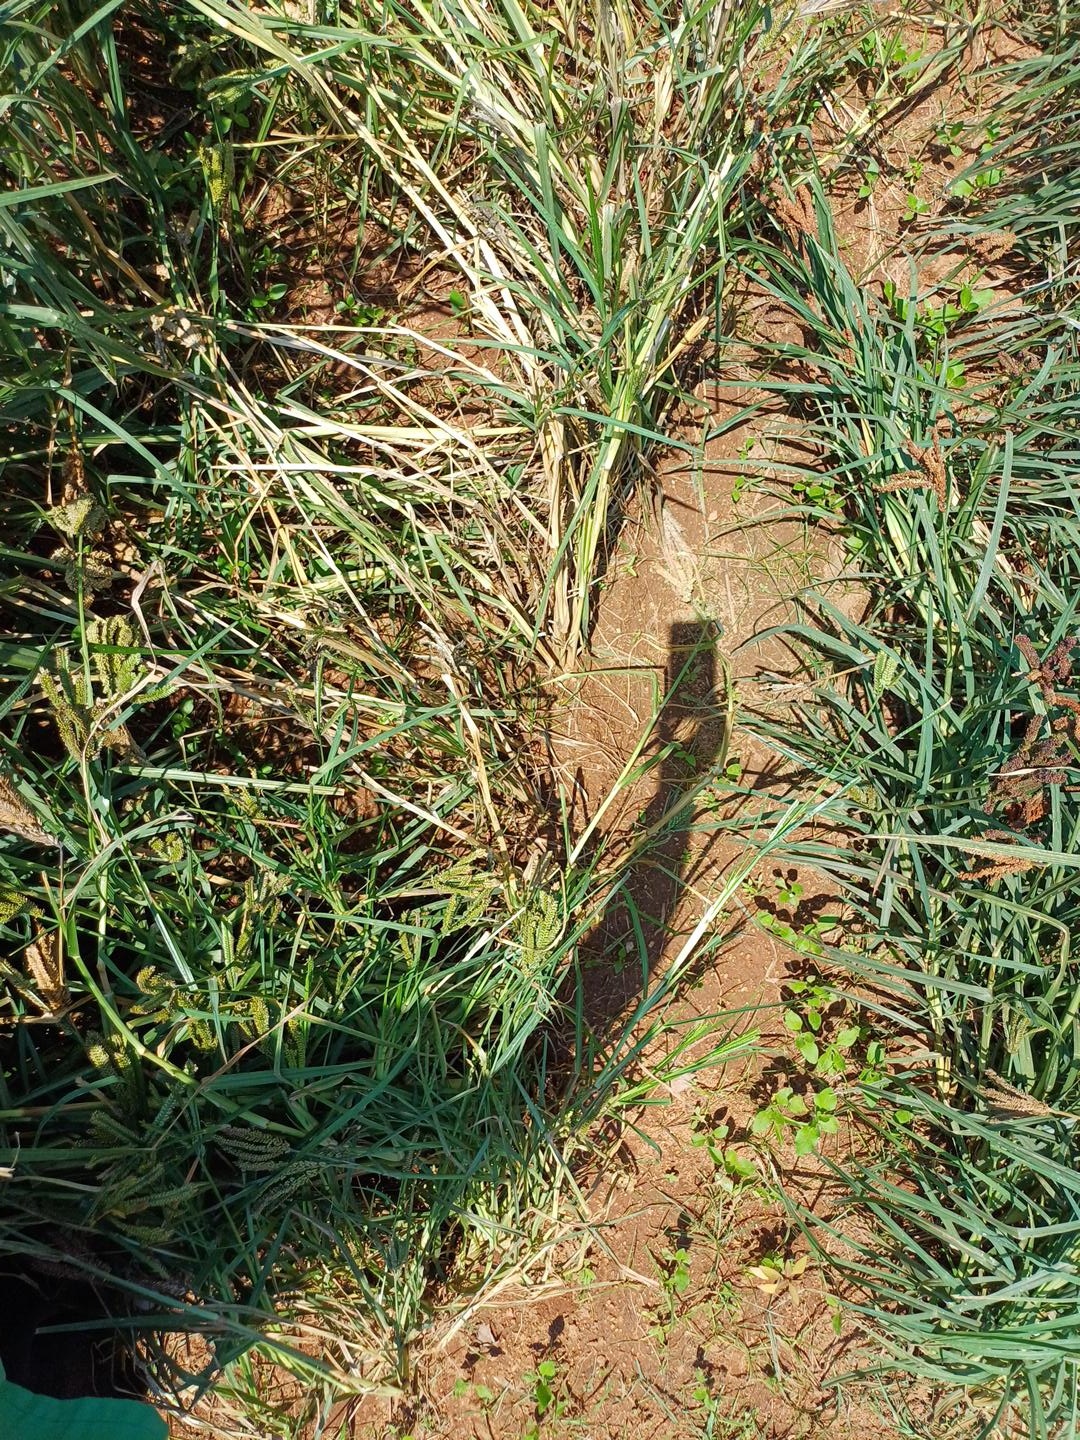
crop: finger millet
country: Kenya
